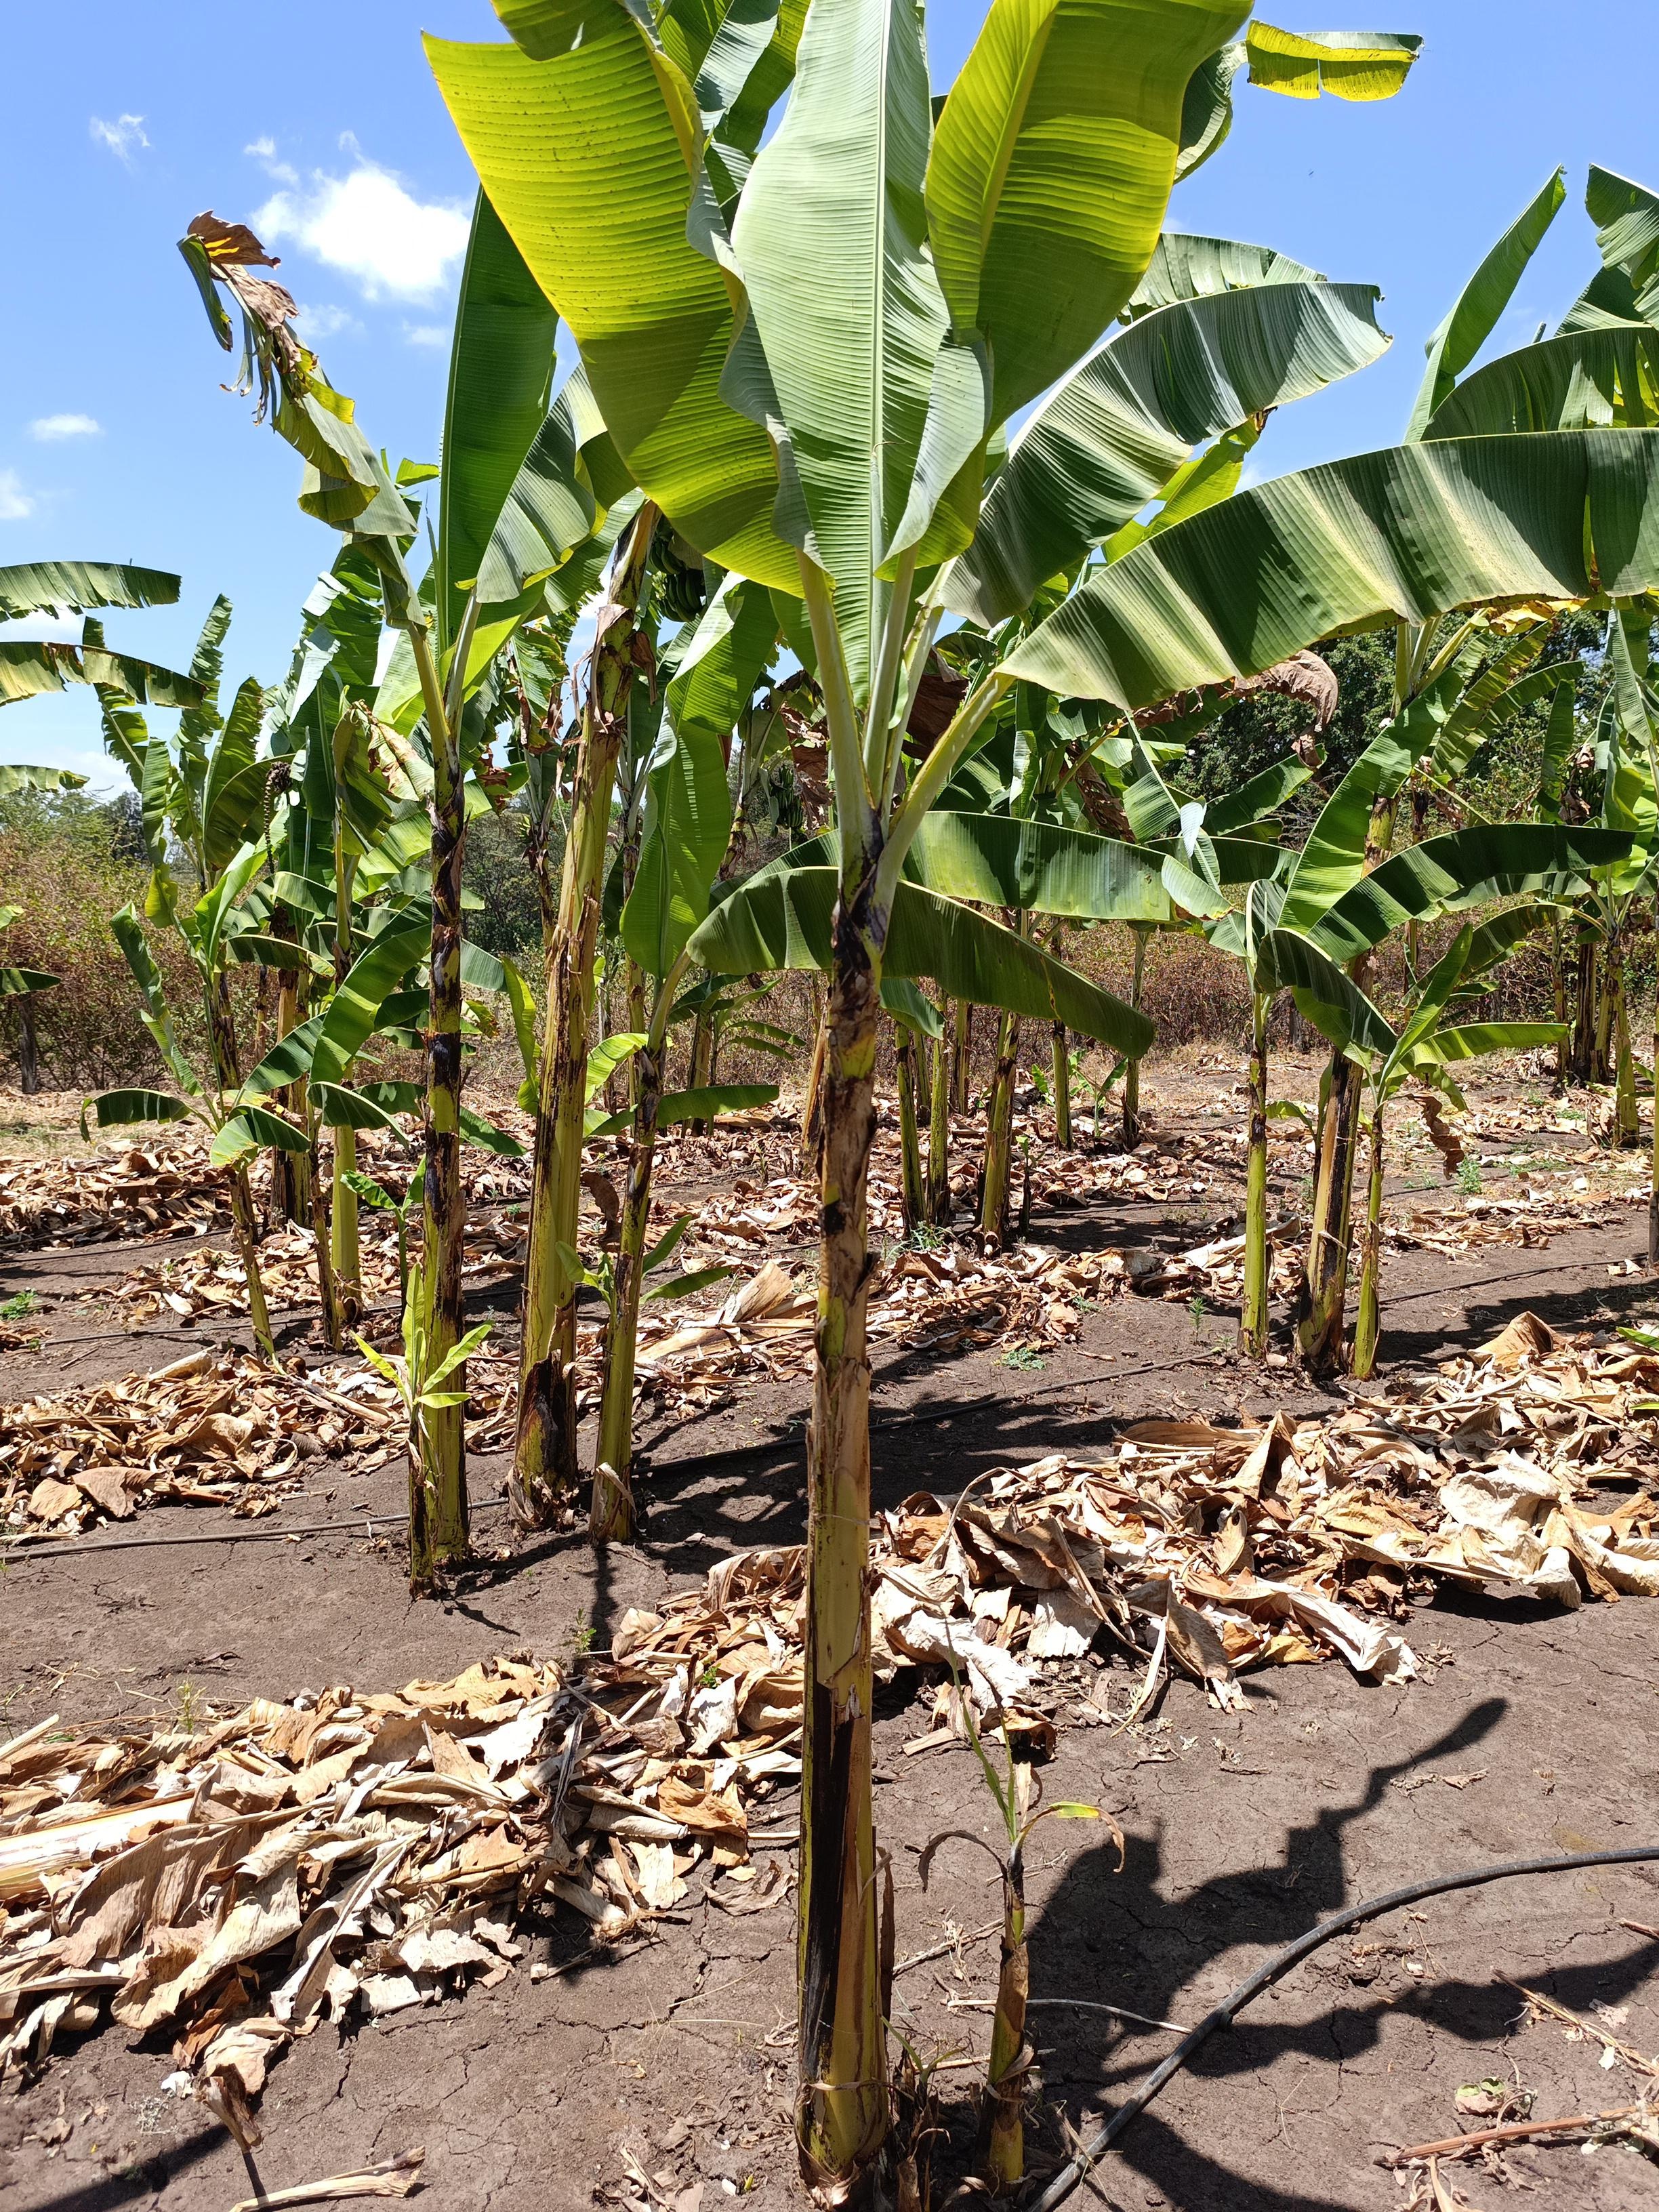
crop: banana
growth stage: vegetative
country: Tanzania
